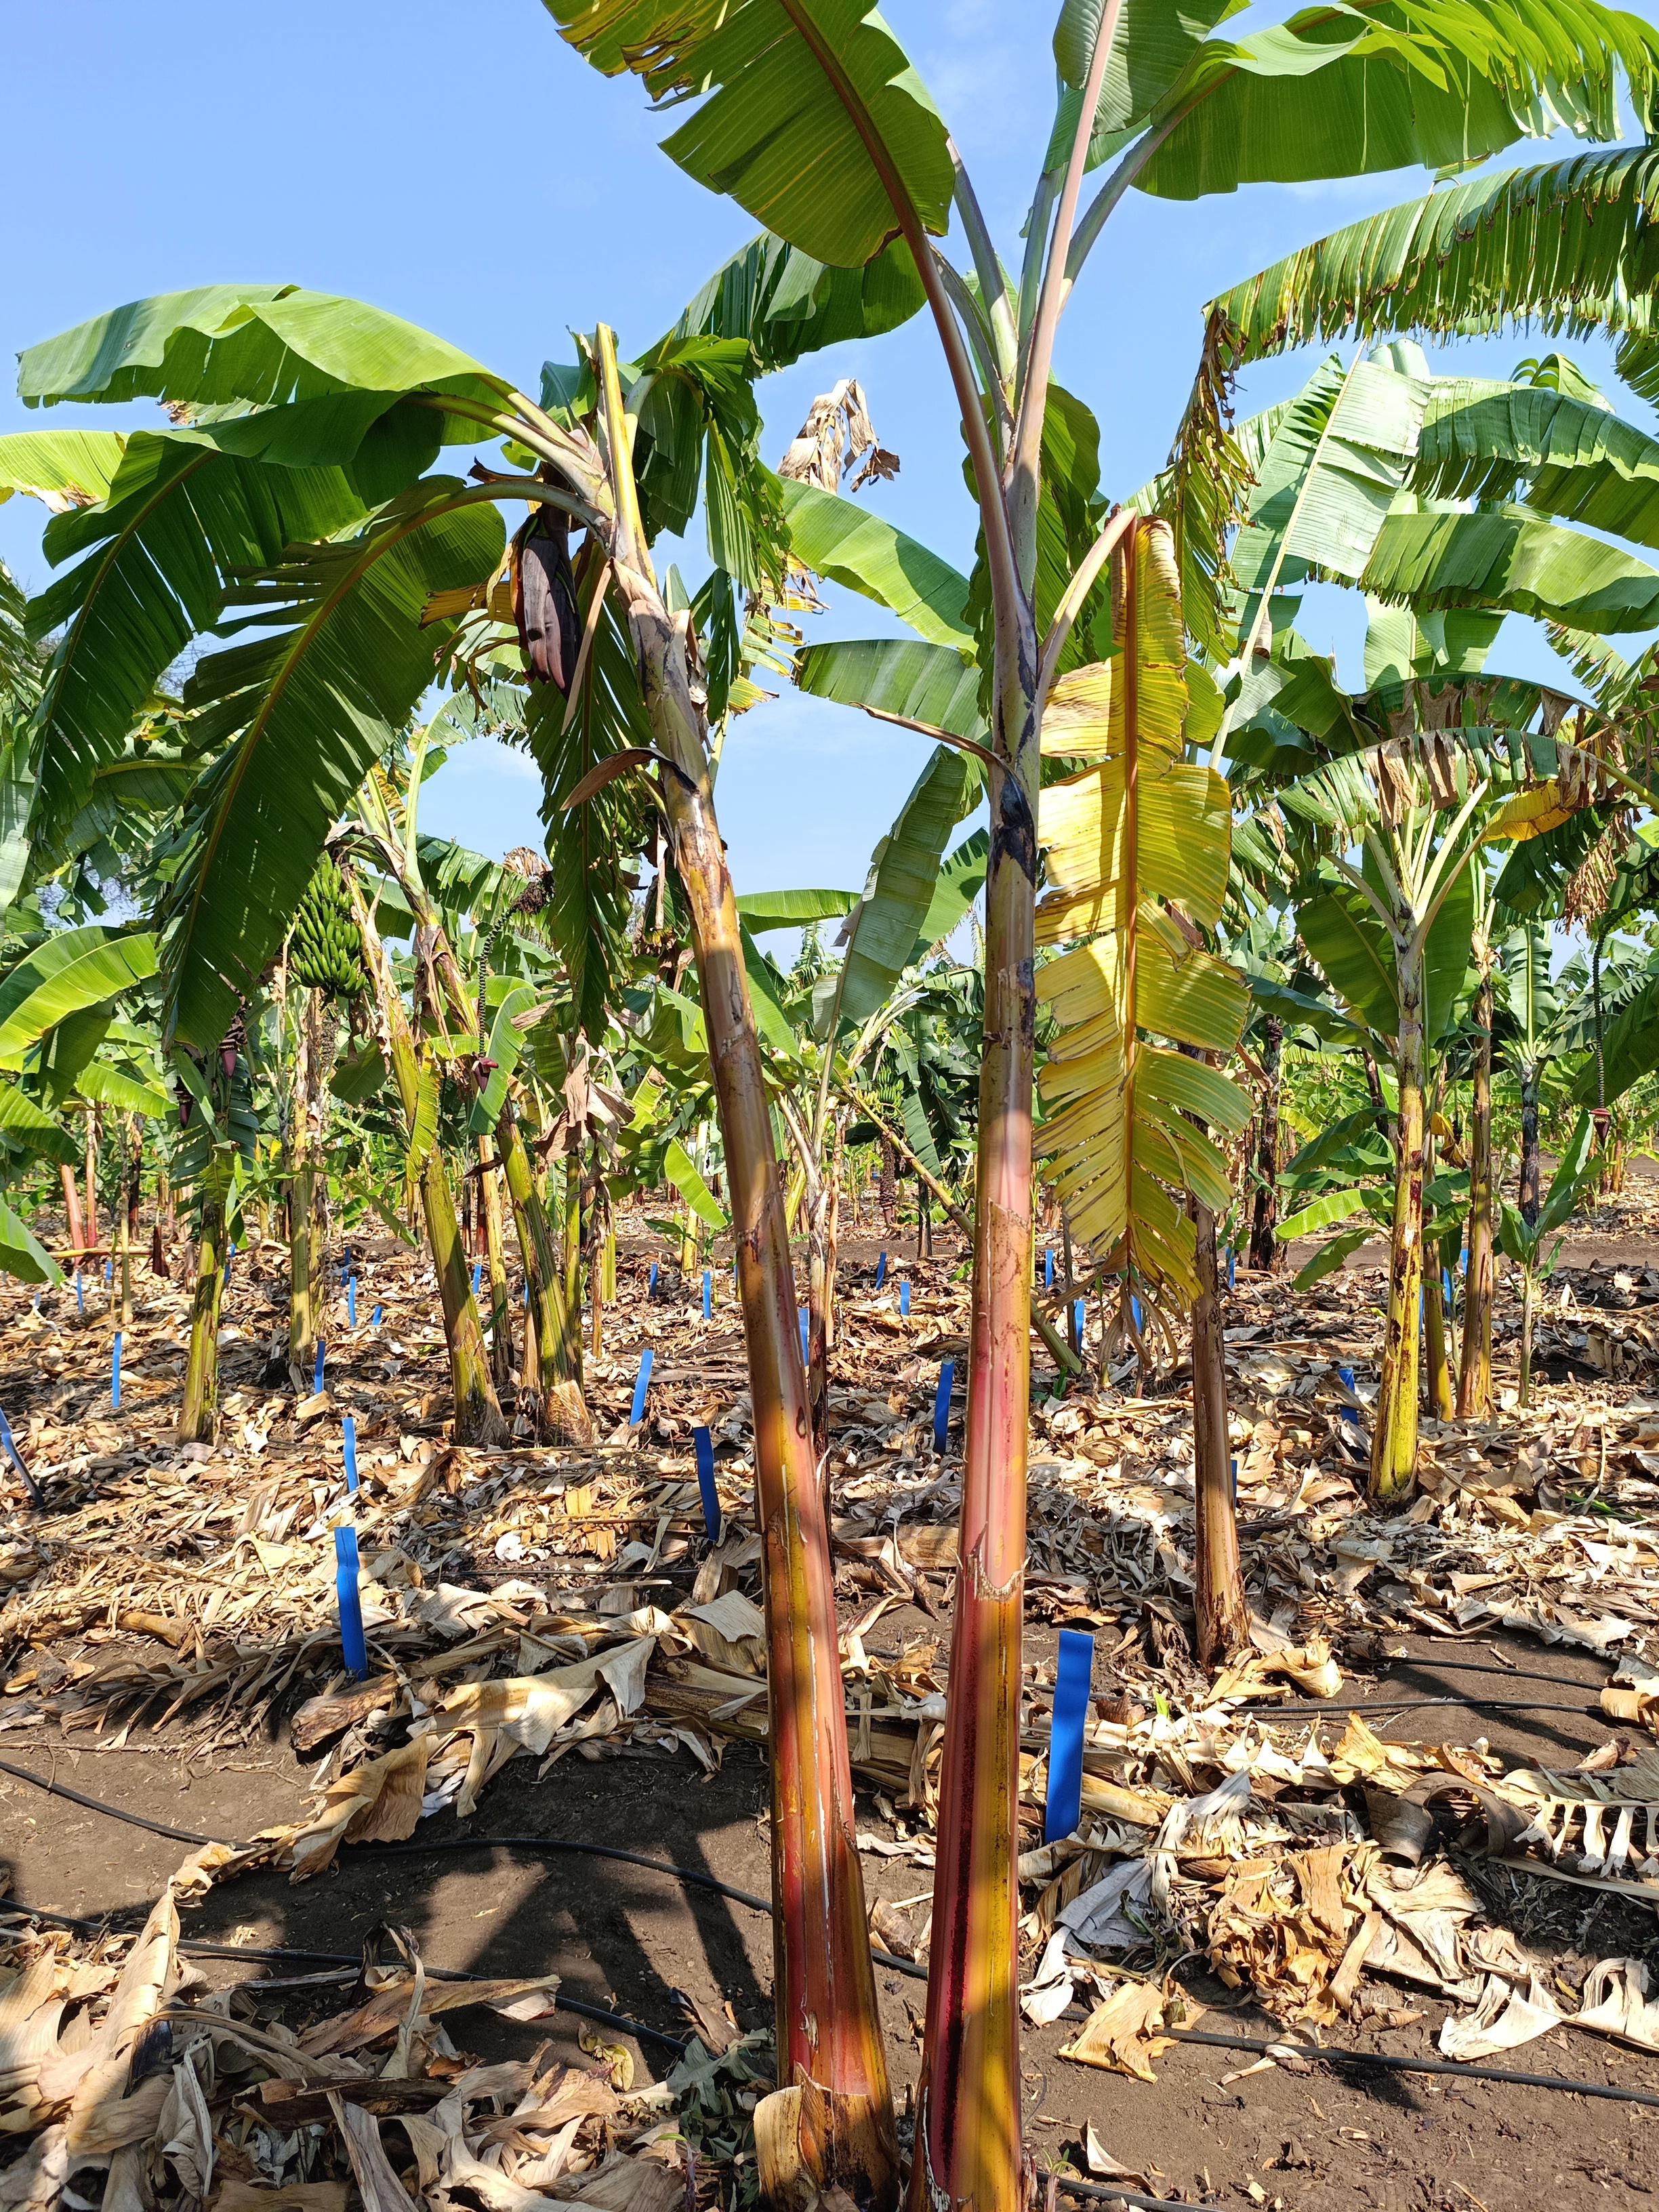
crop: banana
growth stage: flowering
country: Tanzania
